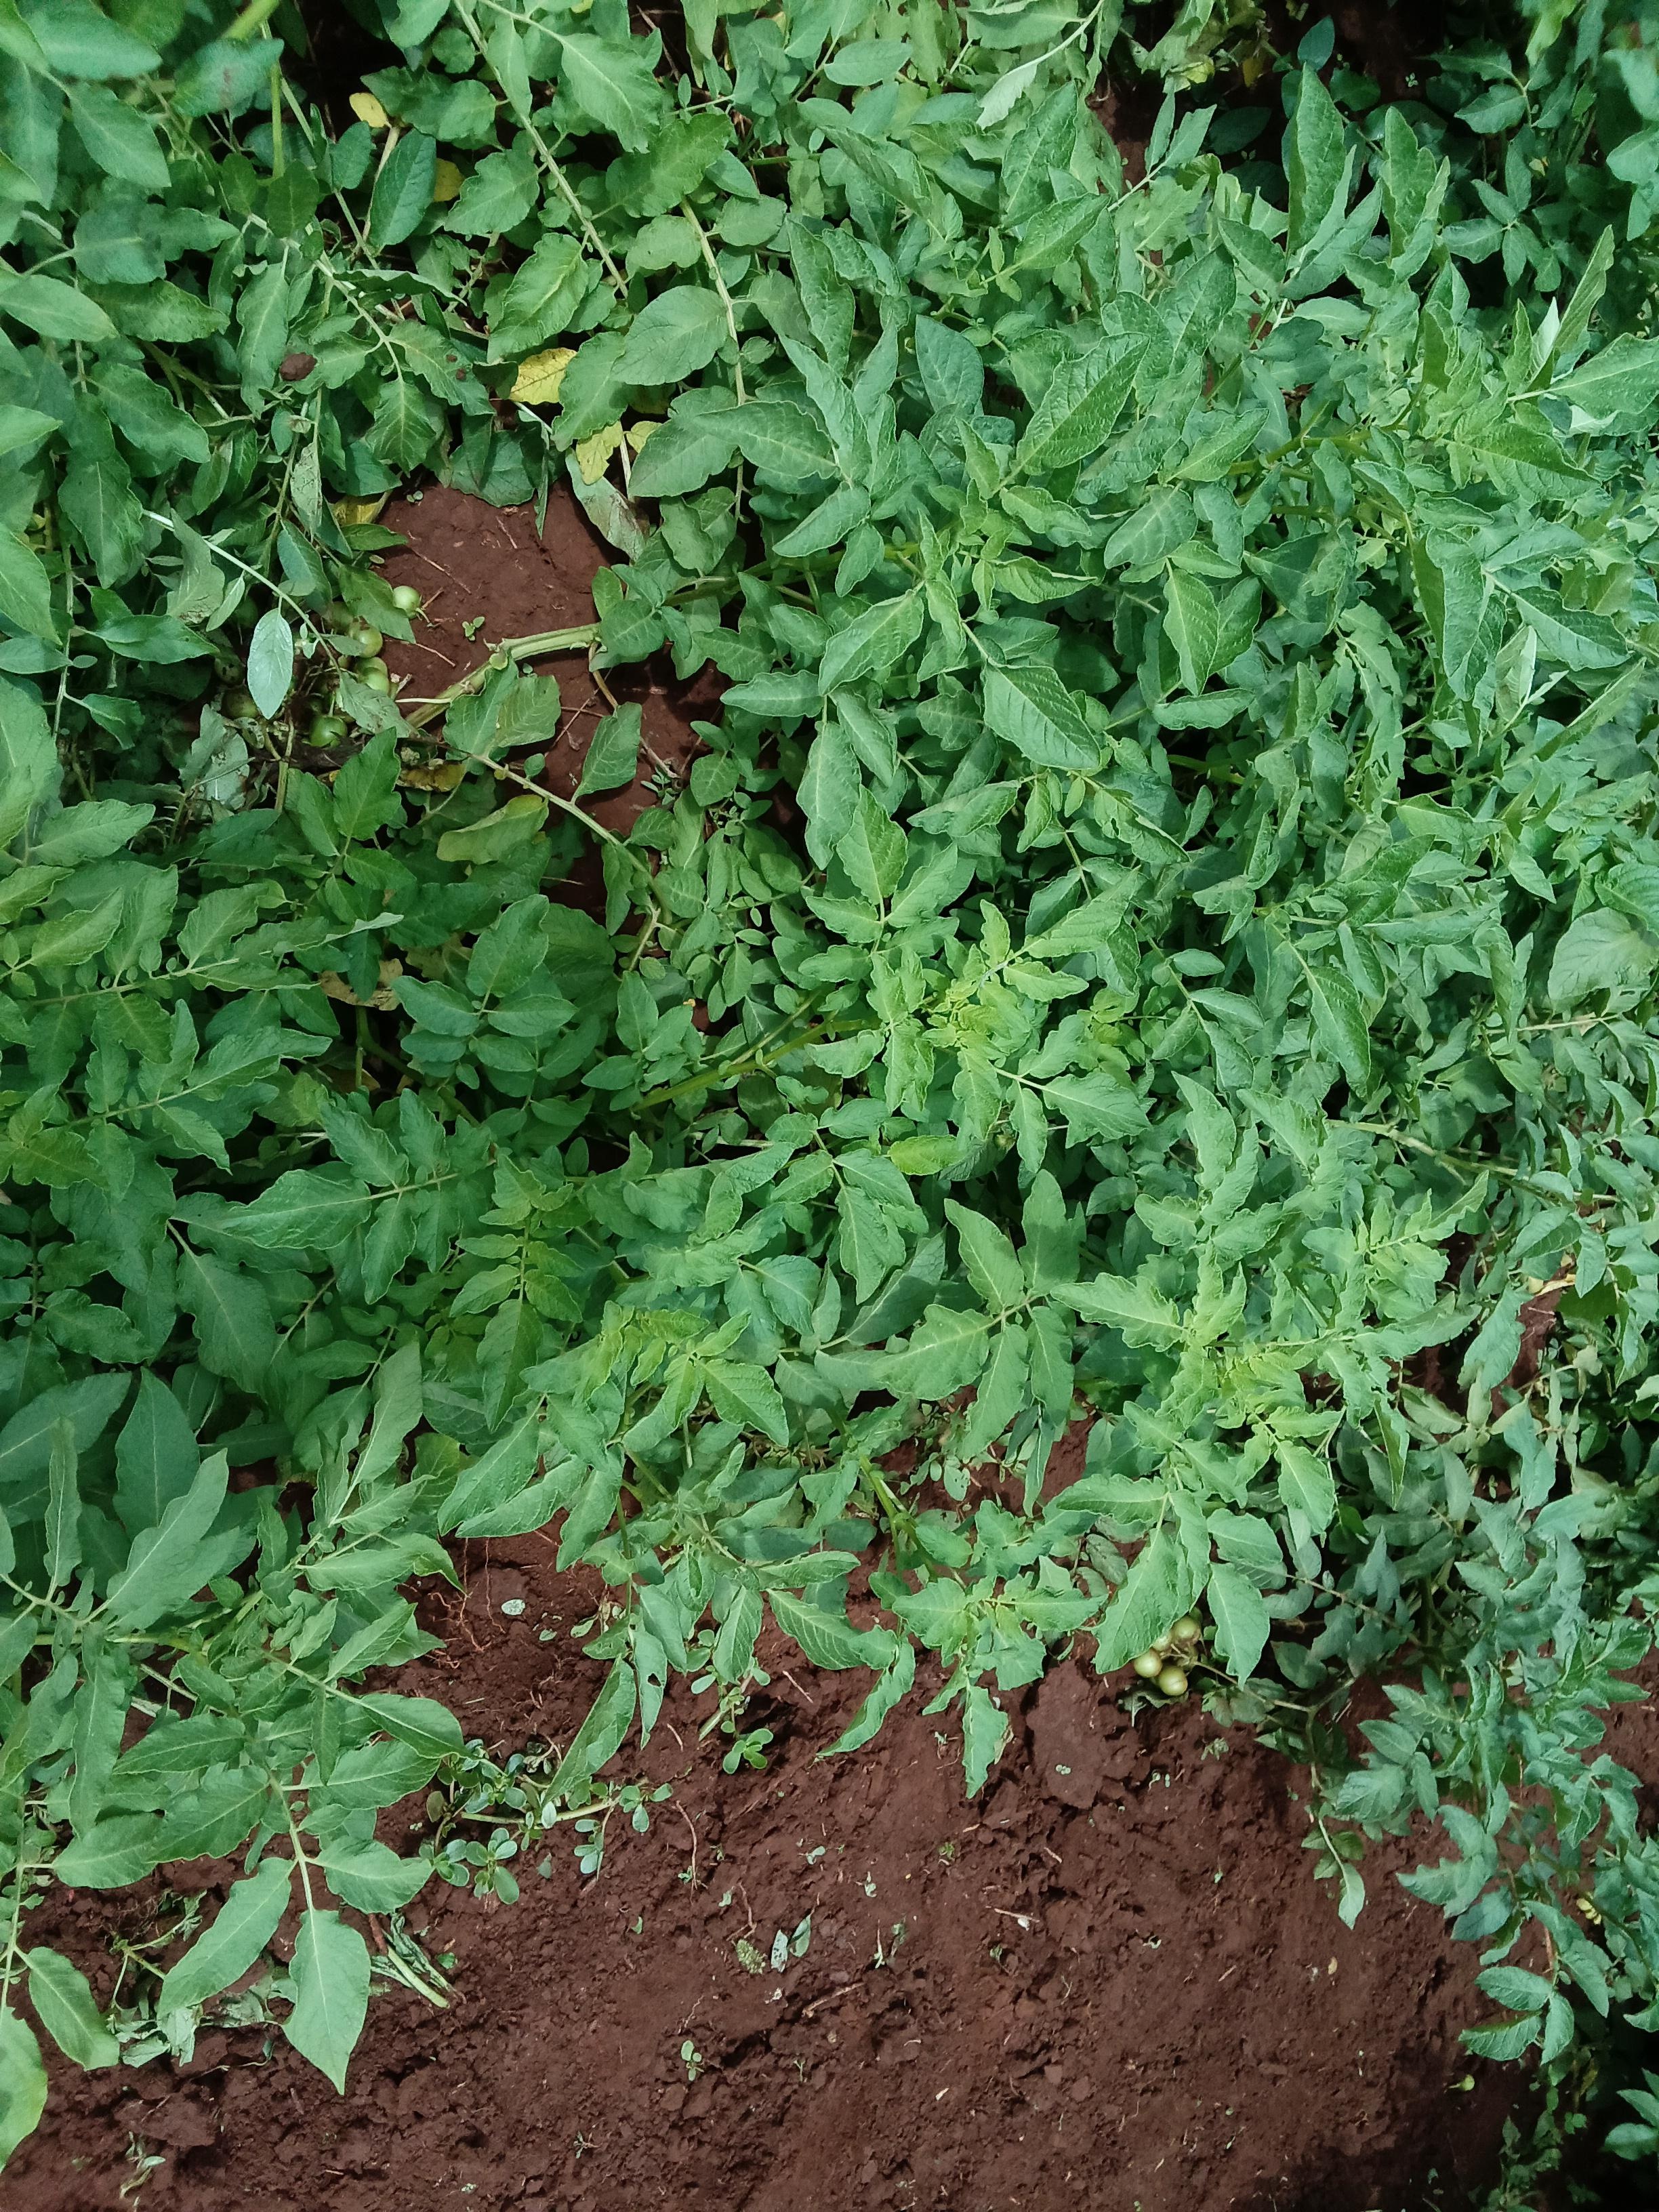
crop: potato
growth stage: flowering
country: Kenya
